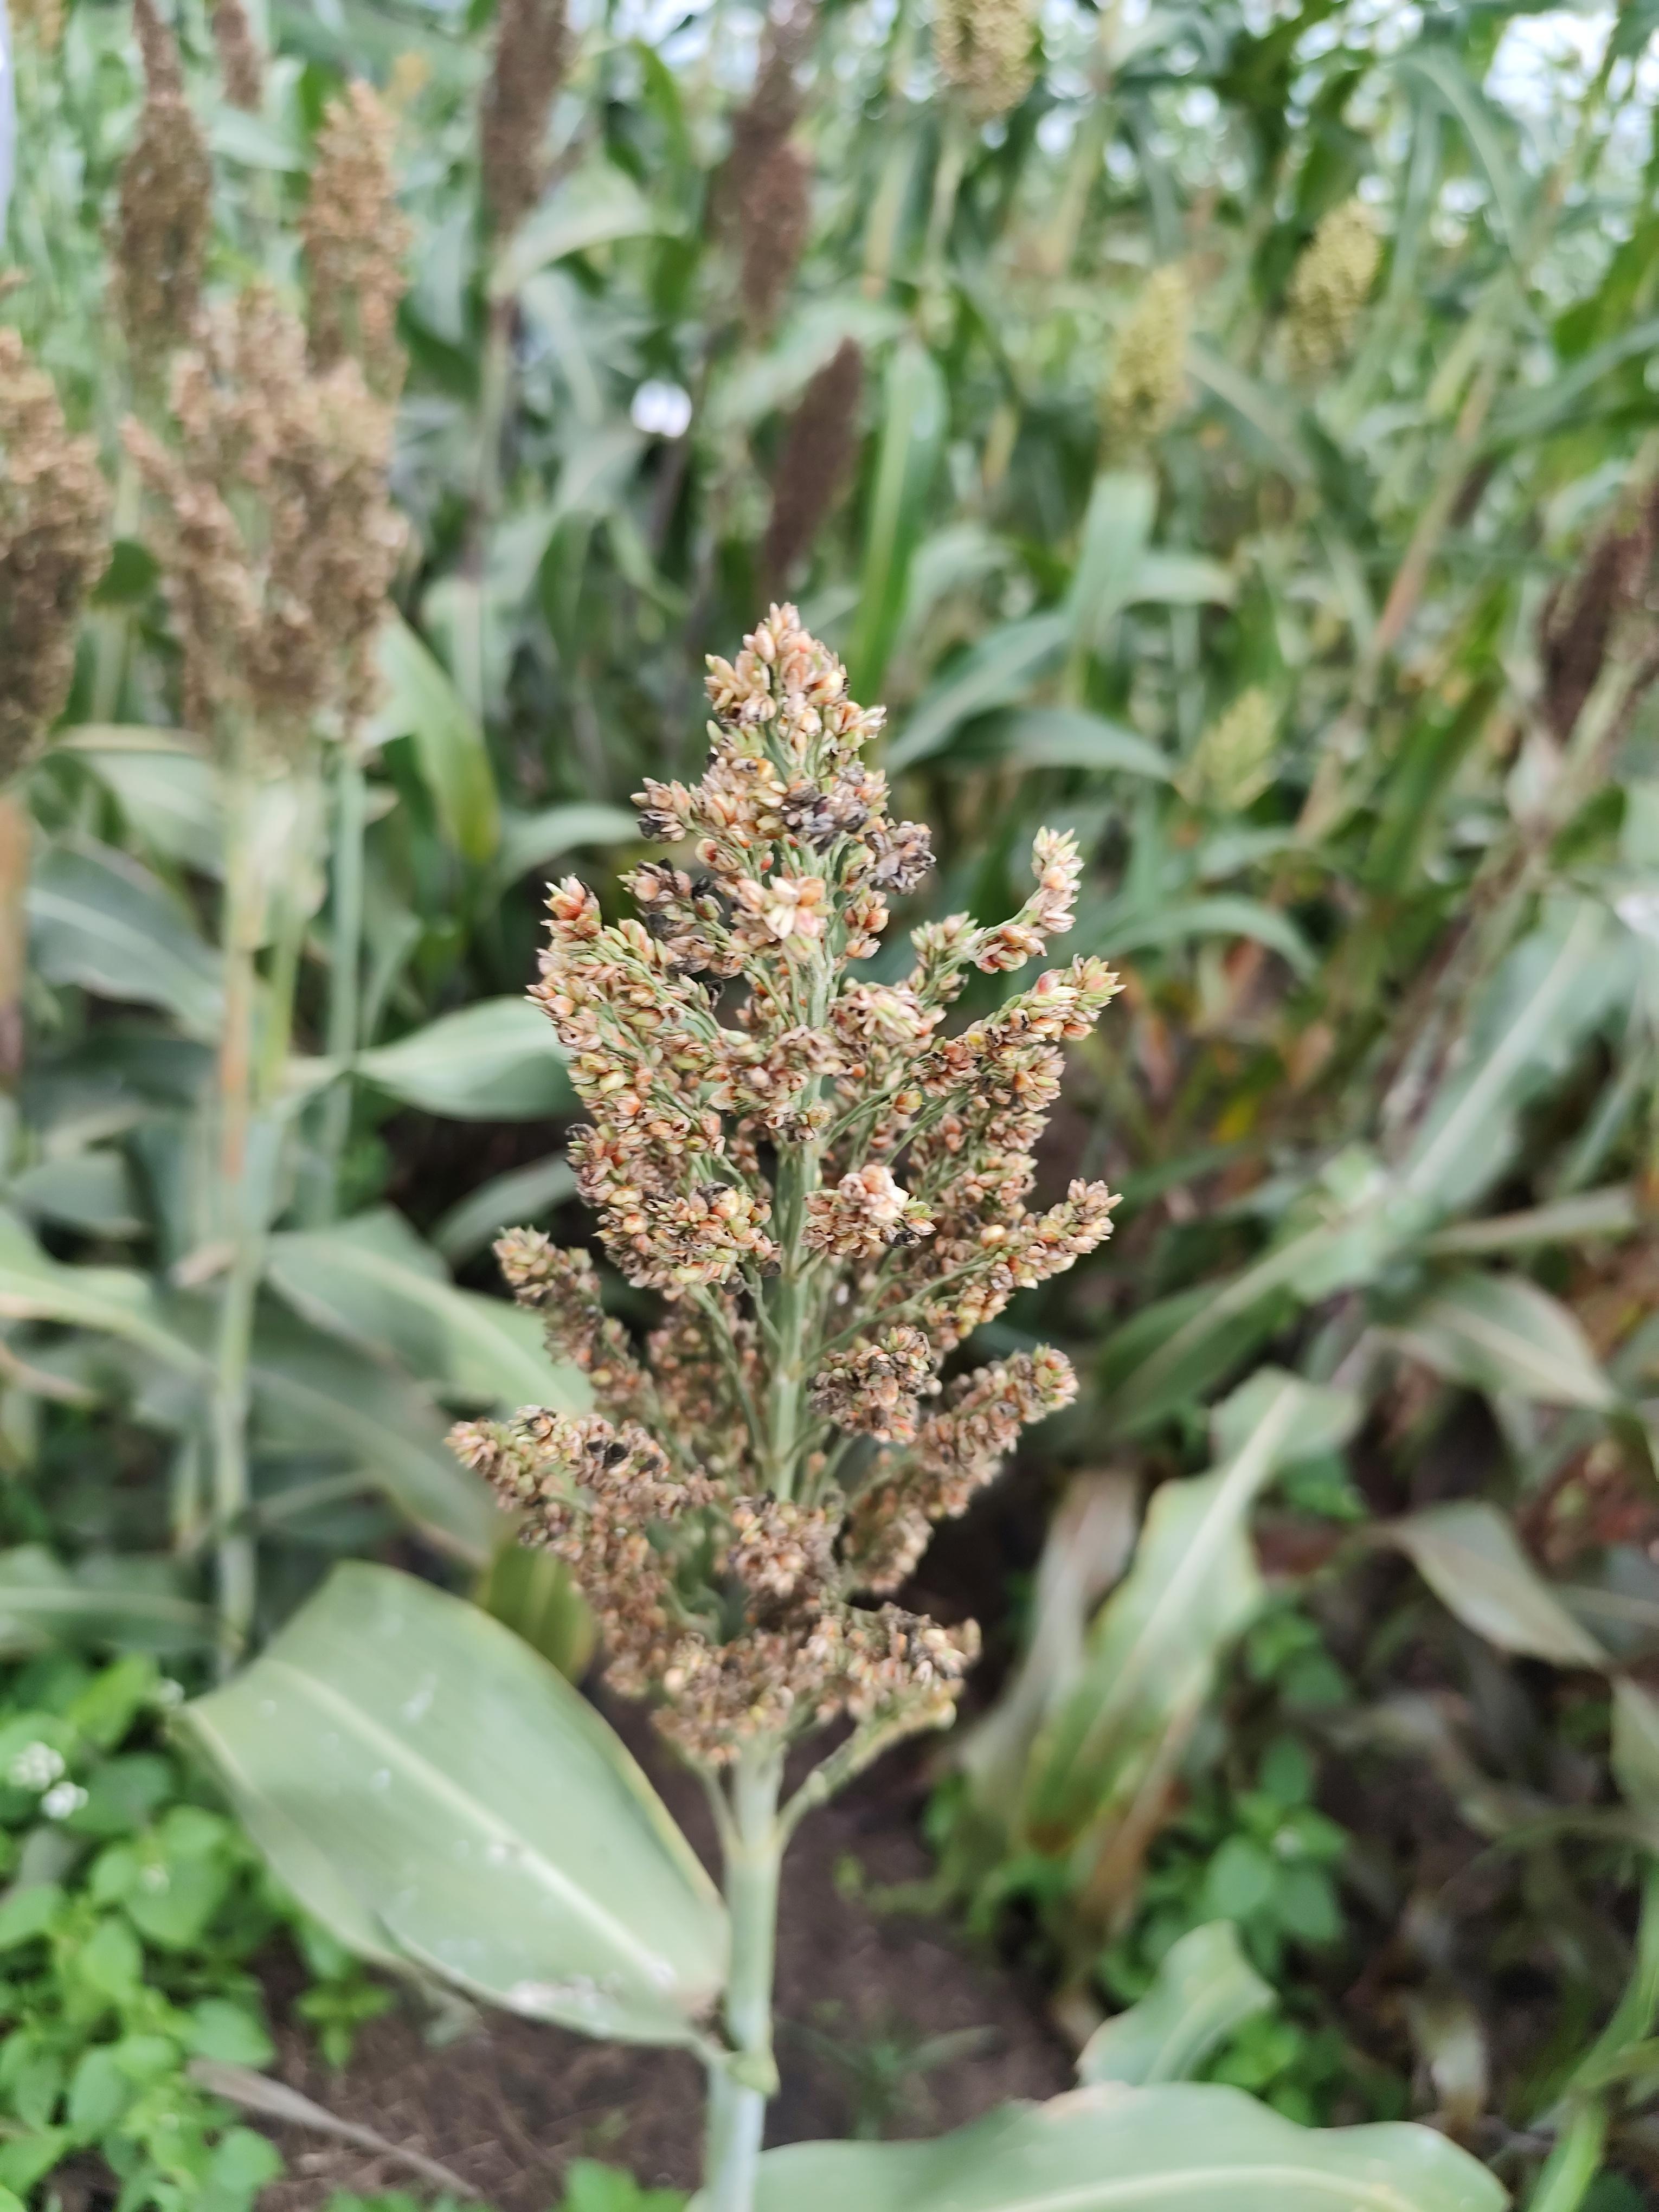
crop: sorghum
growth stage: filling grain
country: Tanzania
